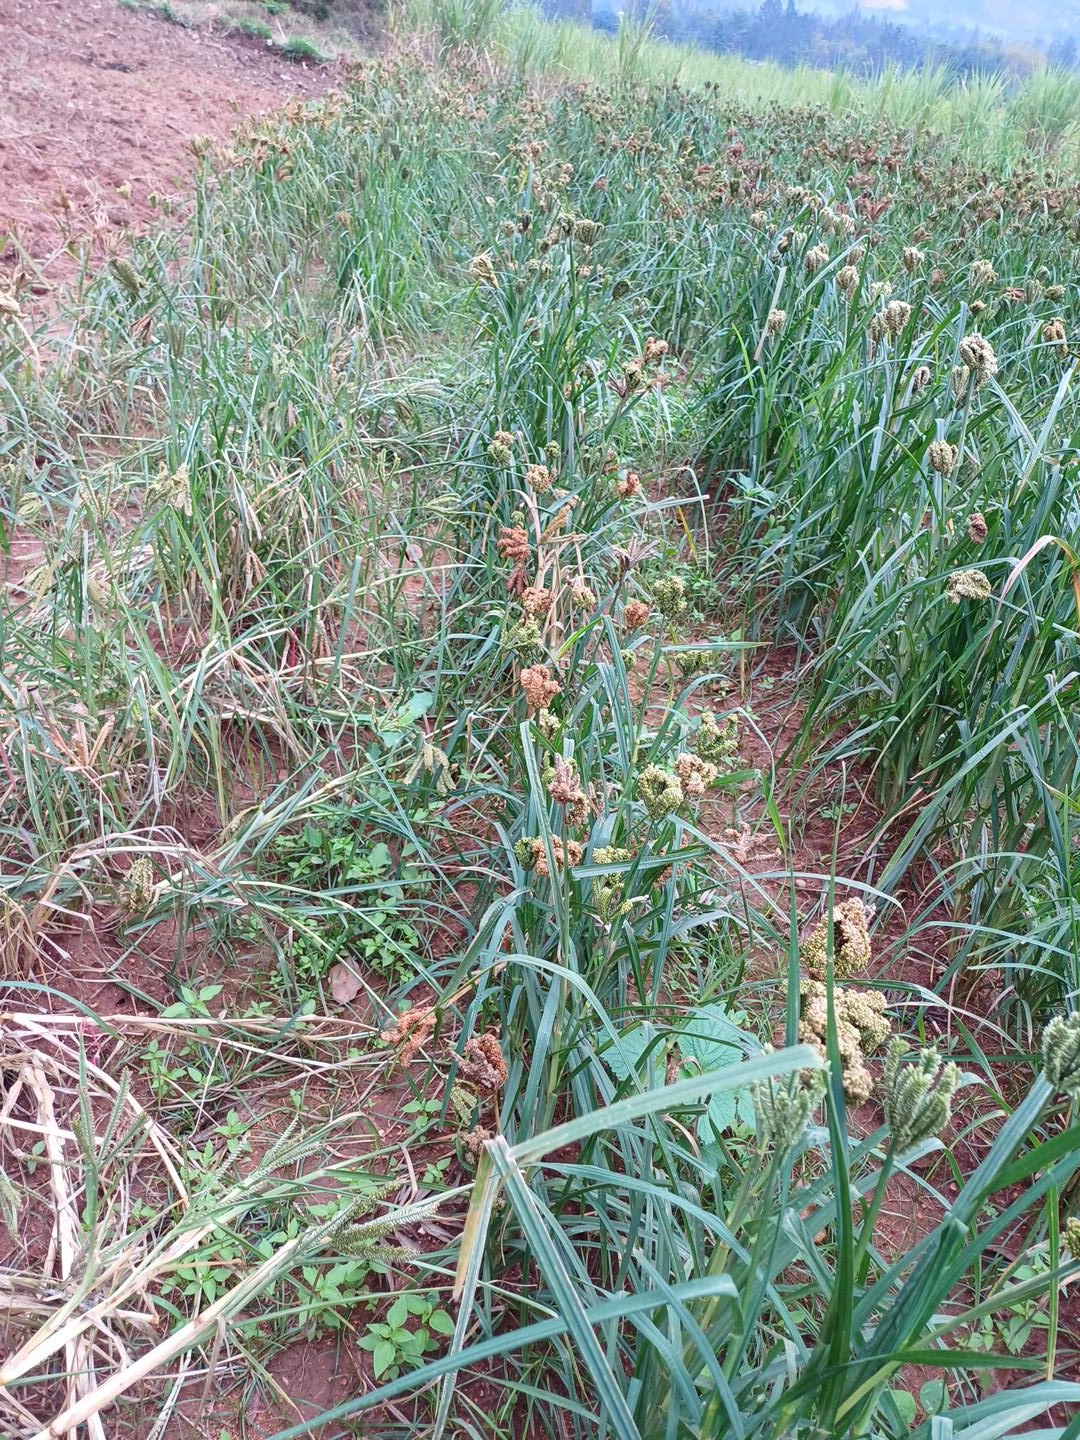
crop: finger millet
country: Kenya
